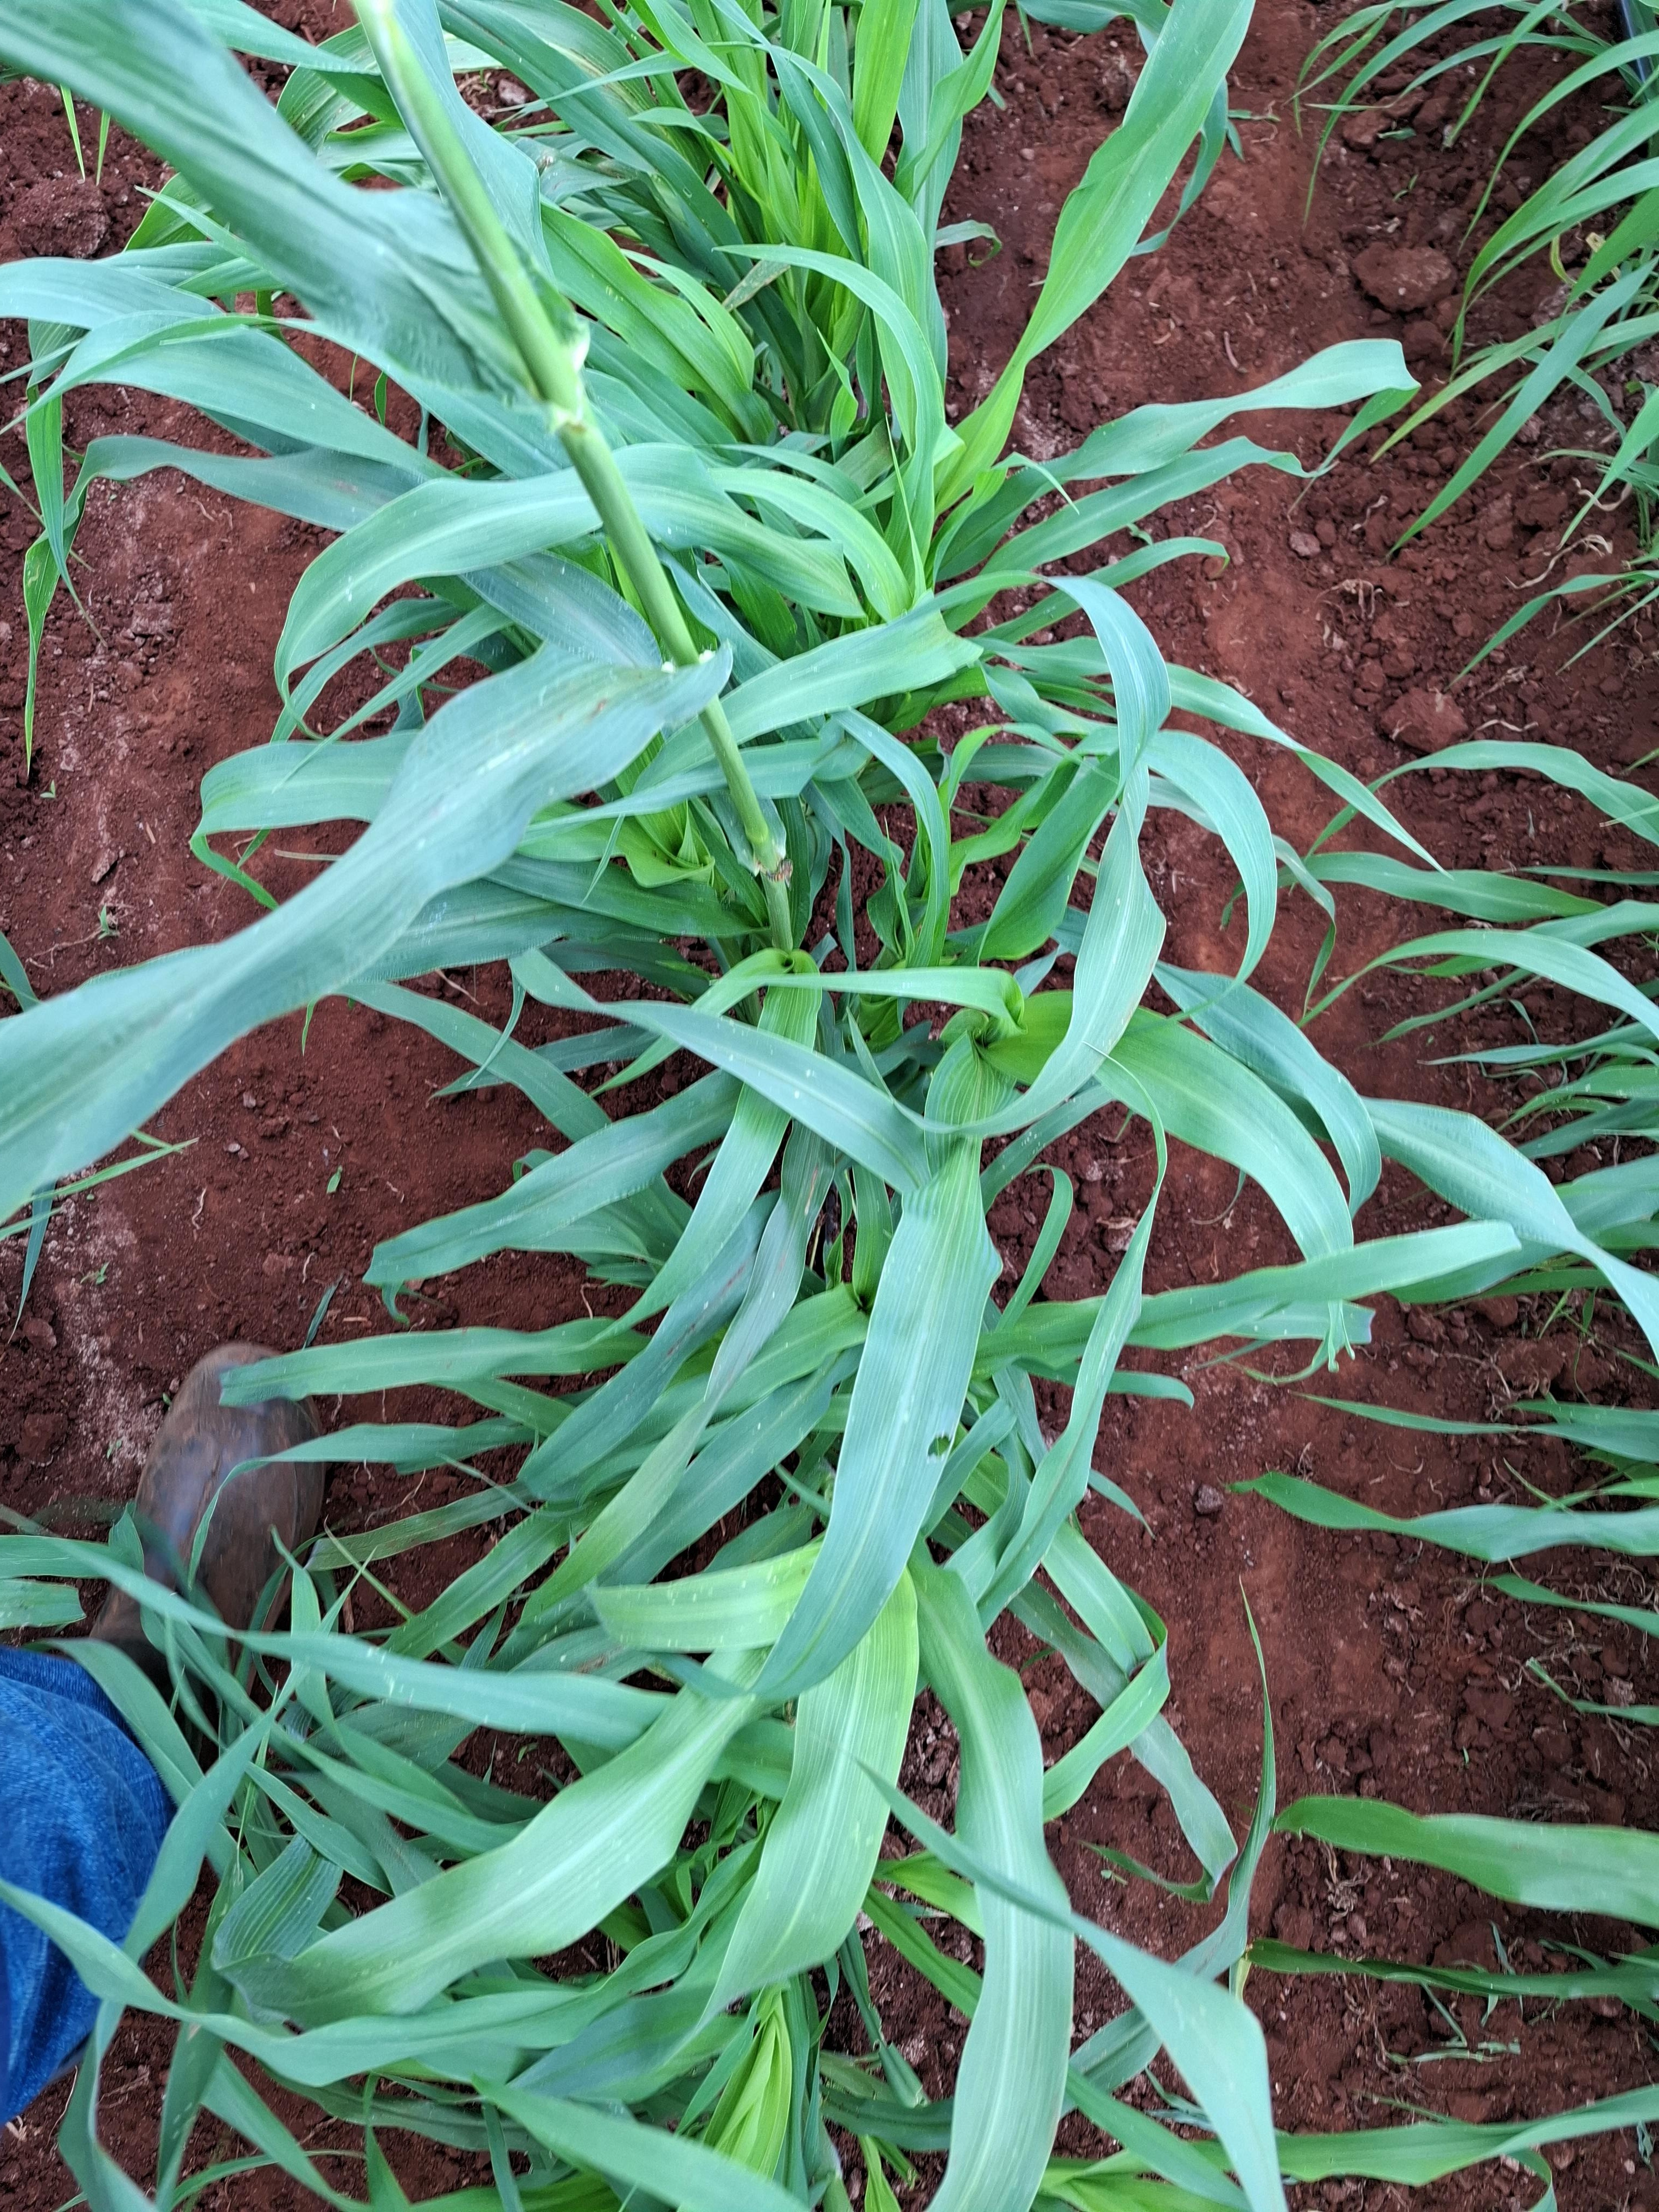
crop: pearl millet
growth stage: elongation stem
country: Kenya
